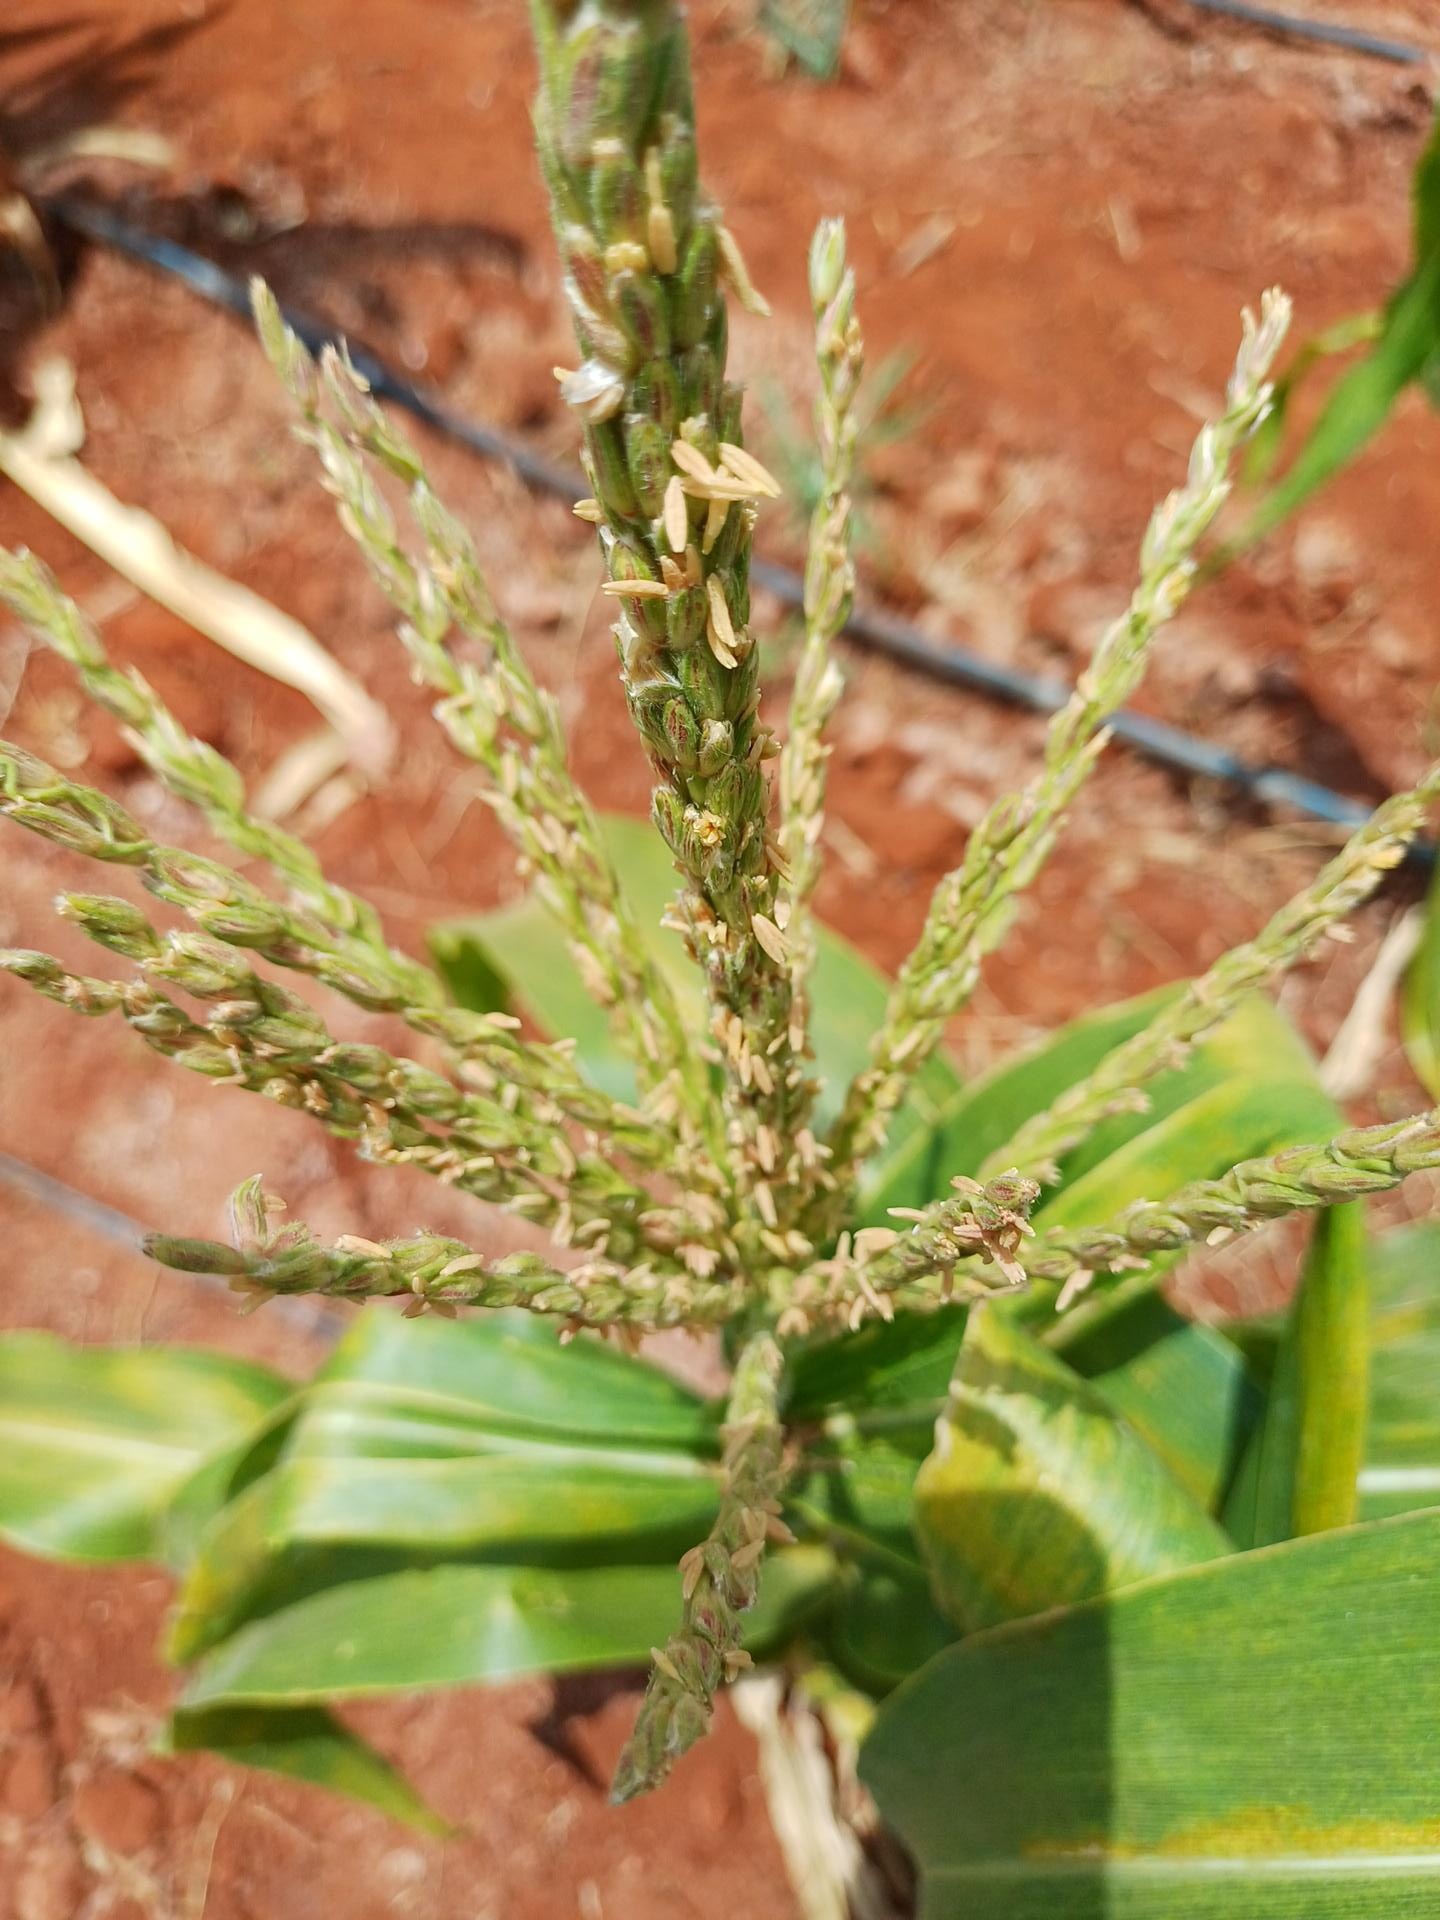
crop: maize
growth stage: flowering
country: Kenya
